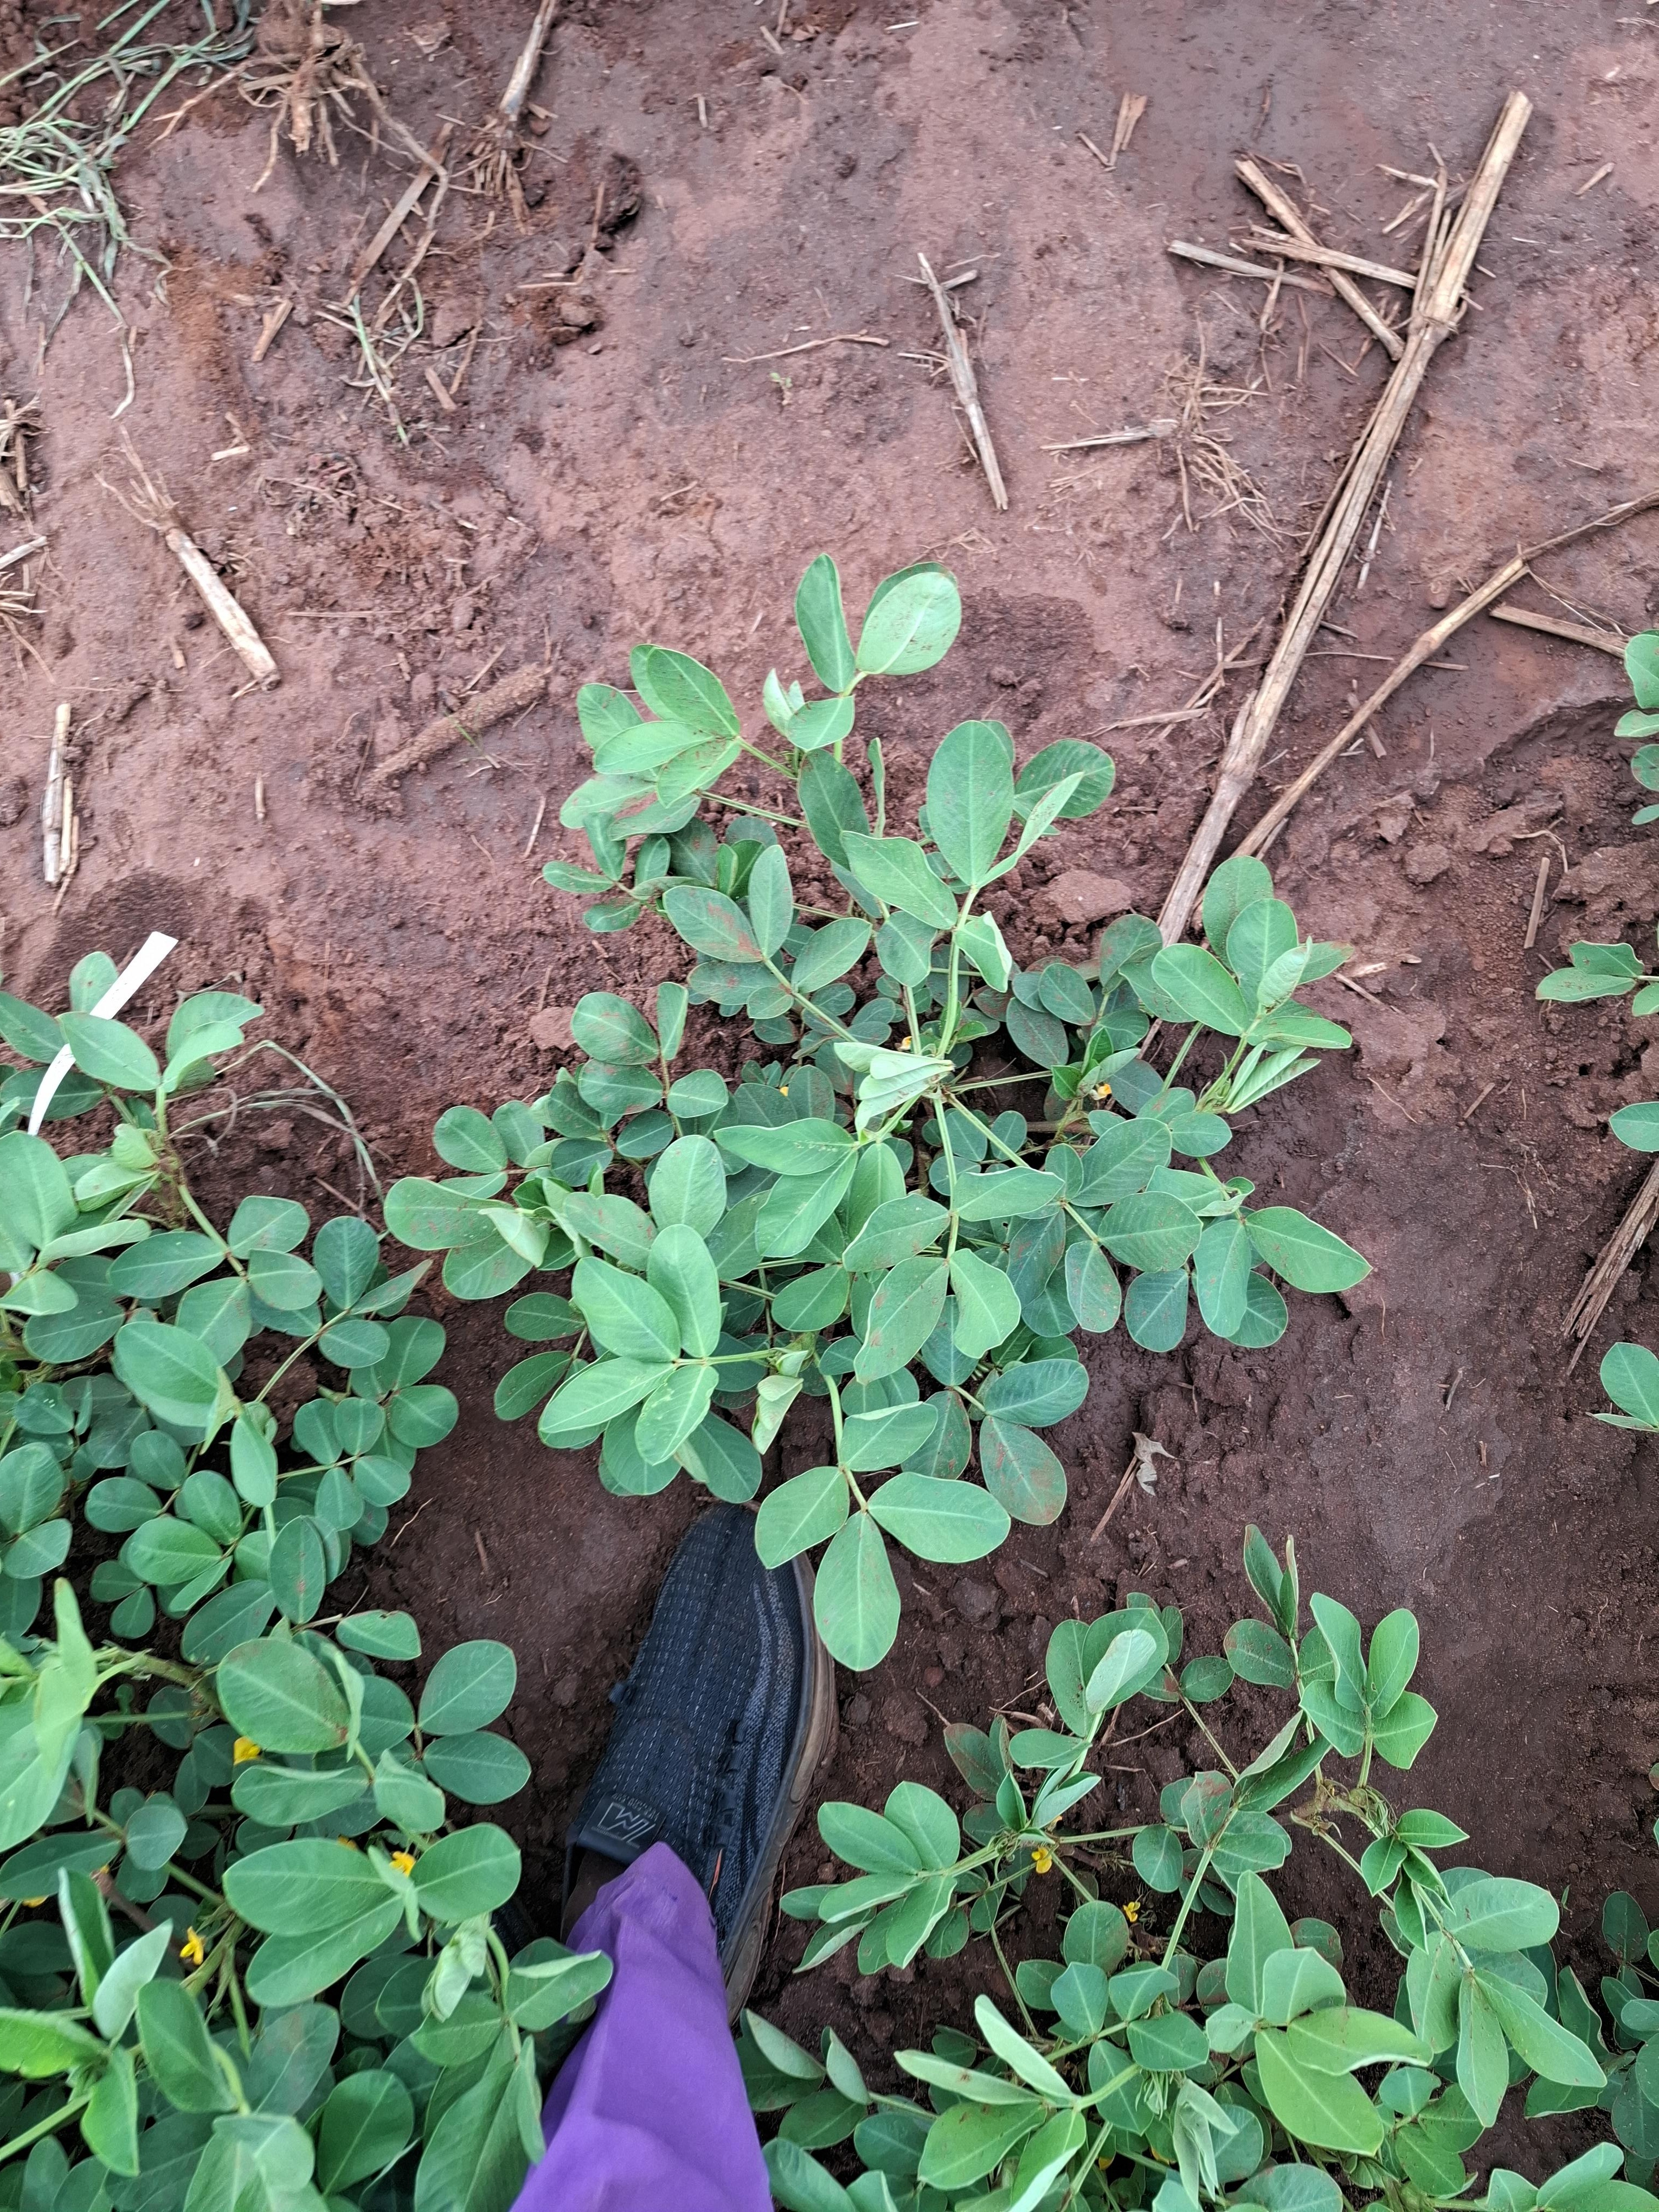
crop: groundnut
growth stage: flowering
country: Kenya
